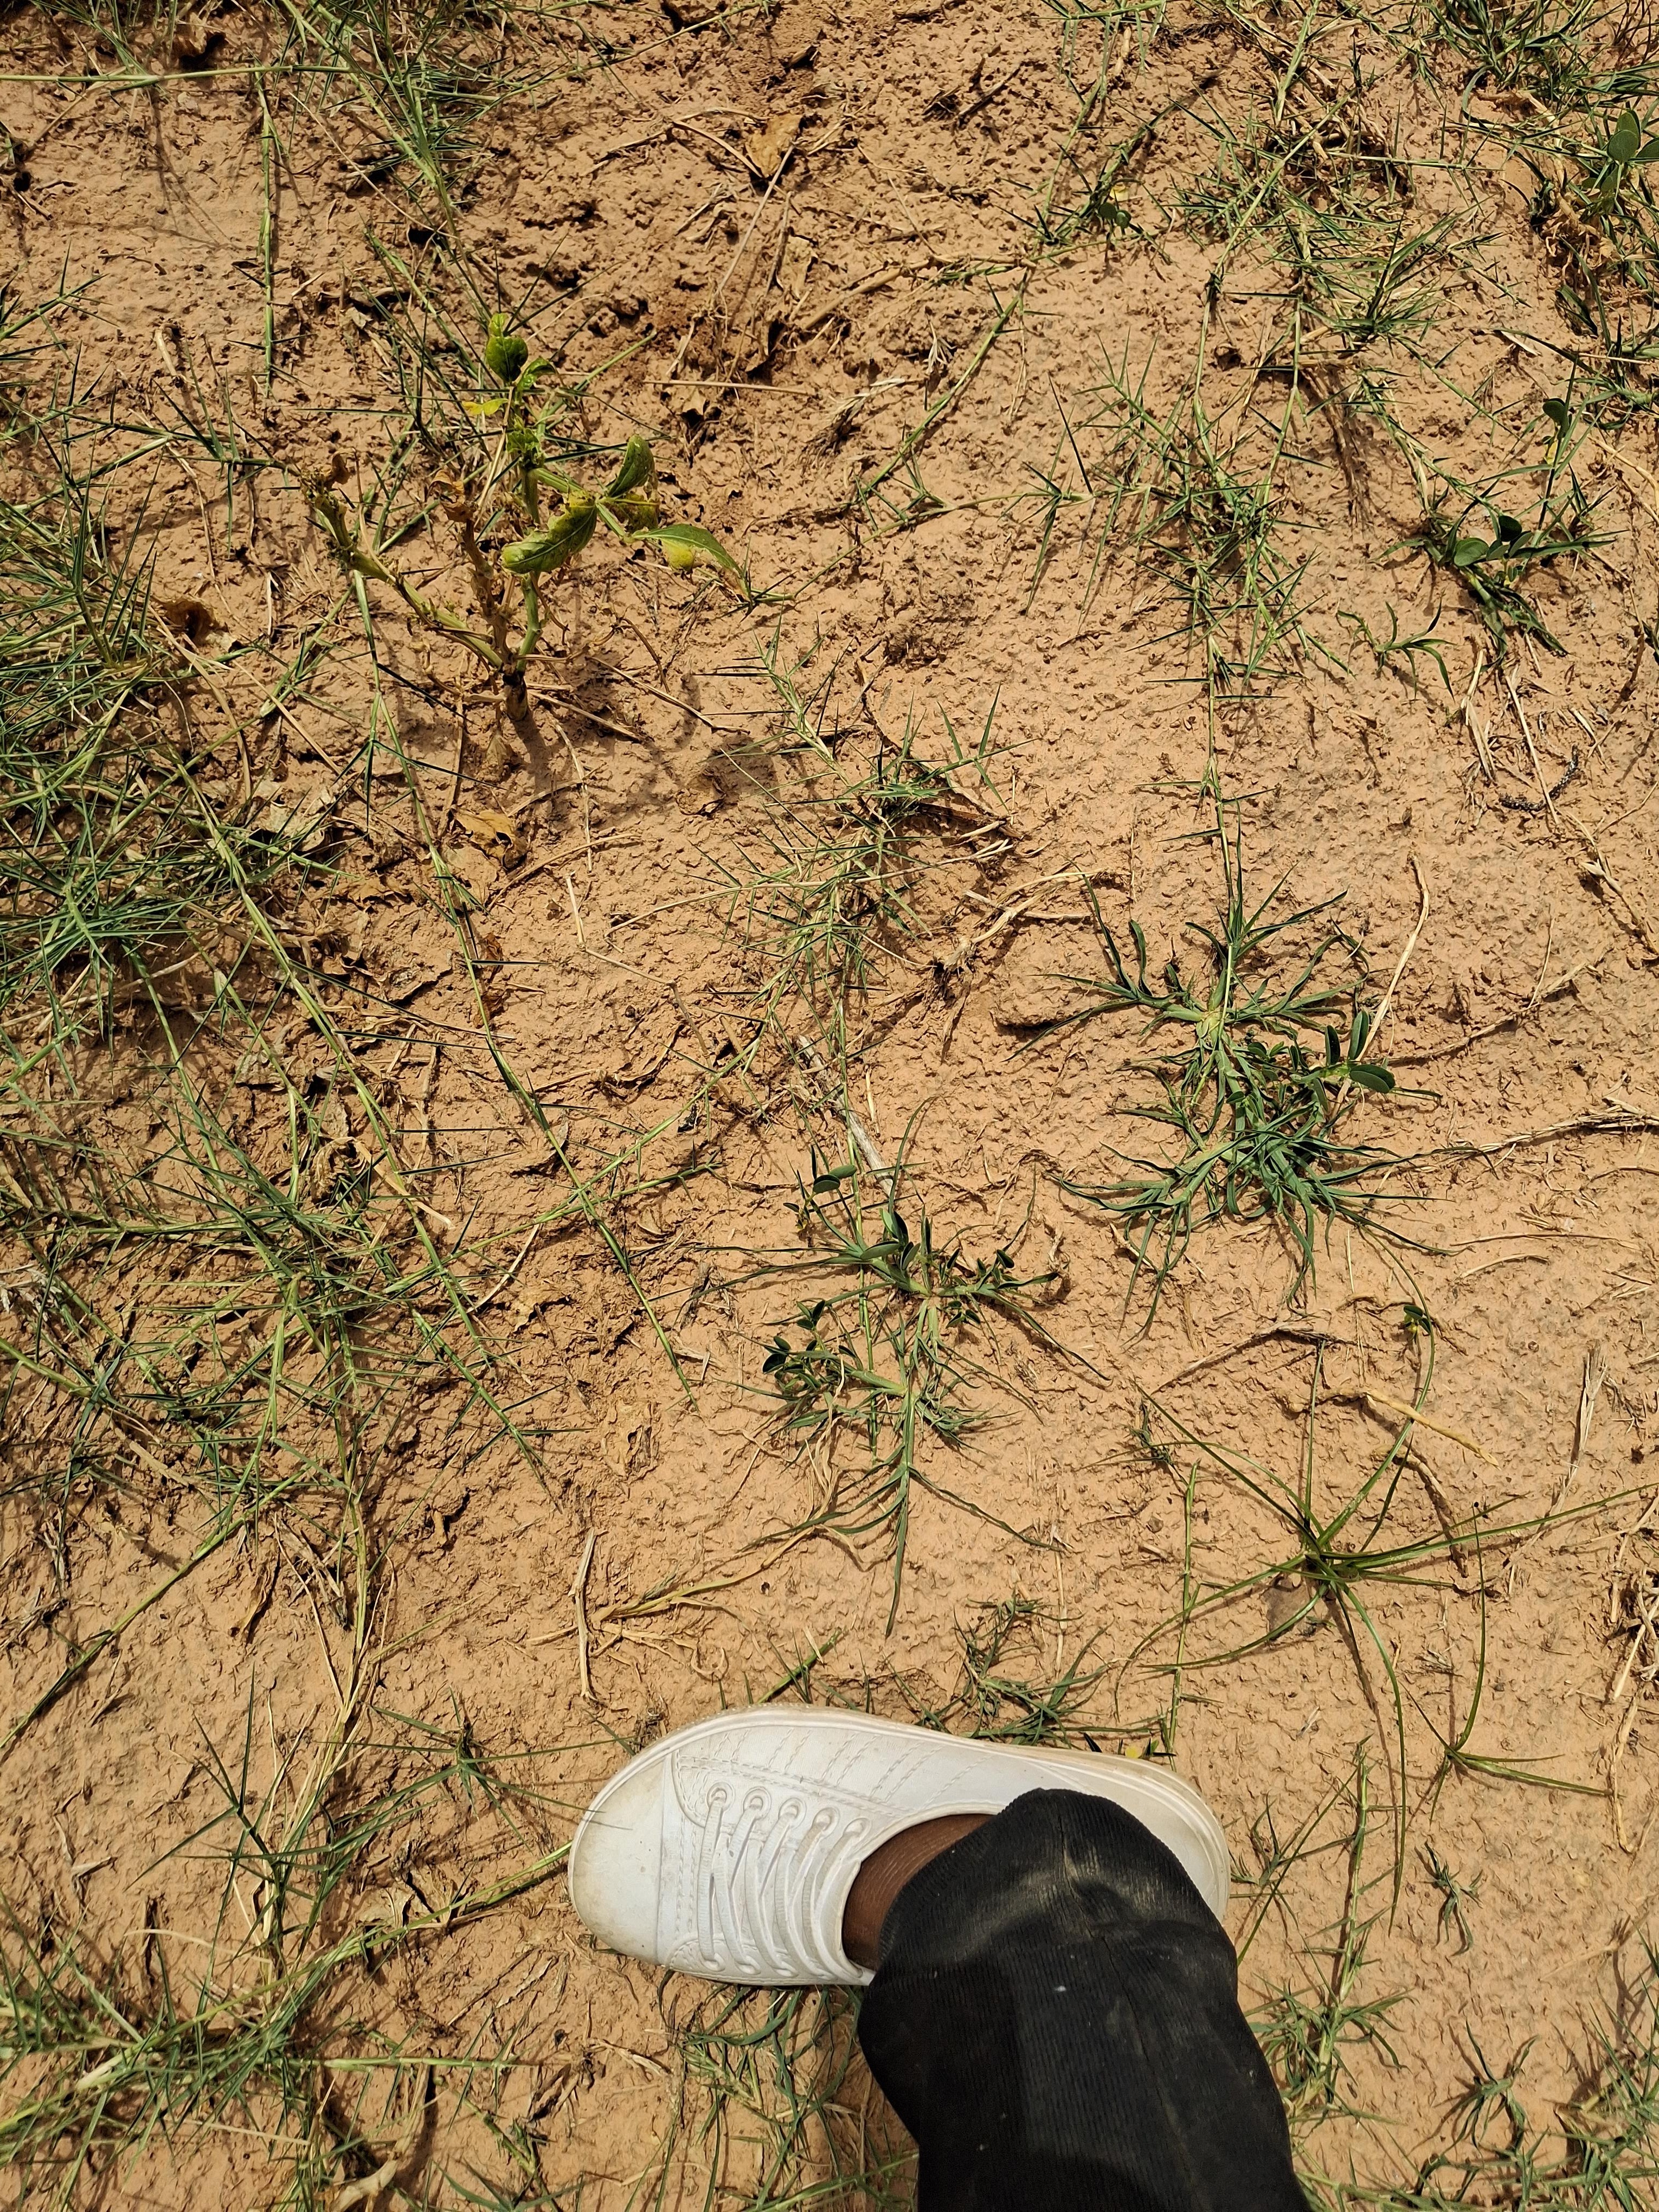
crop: cowpea
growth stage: harvest maturity
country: Nigeria
